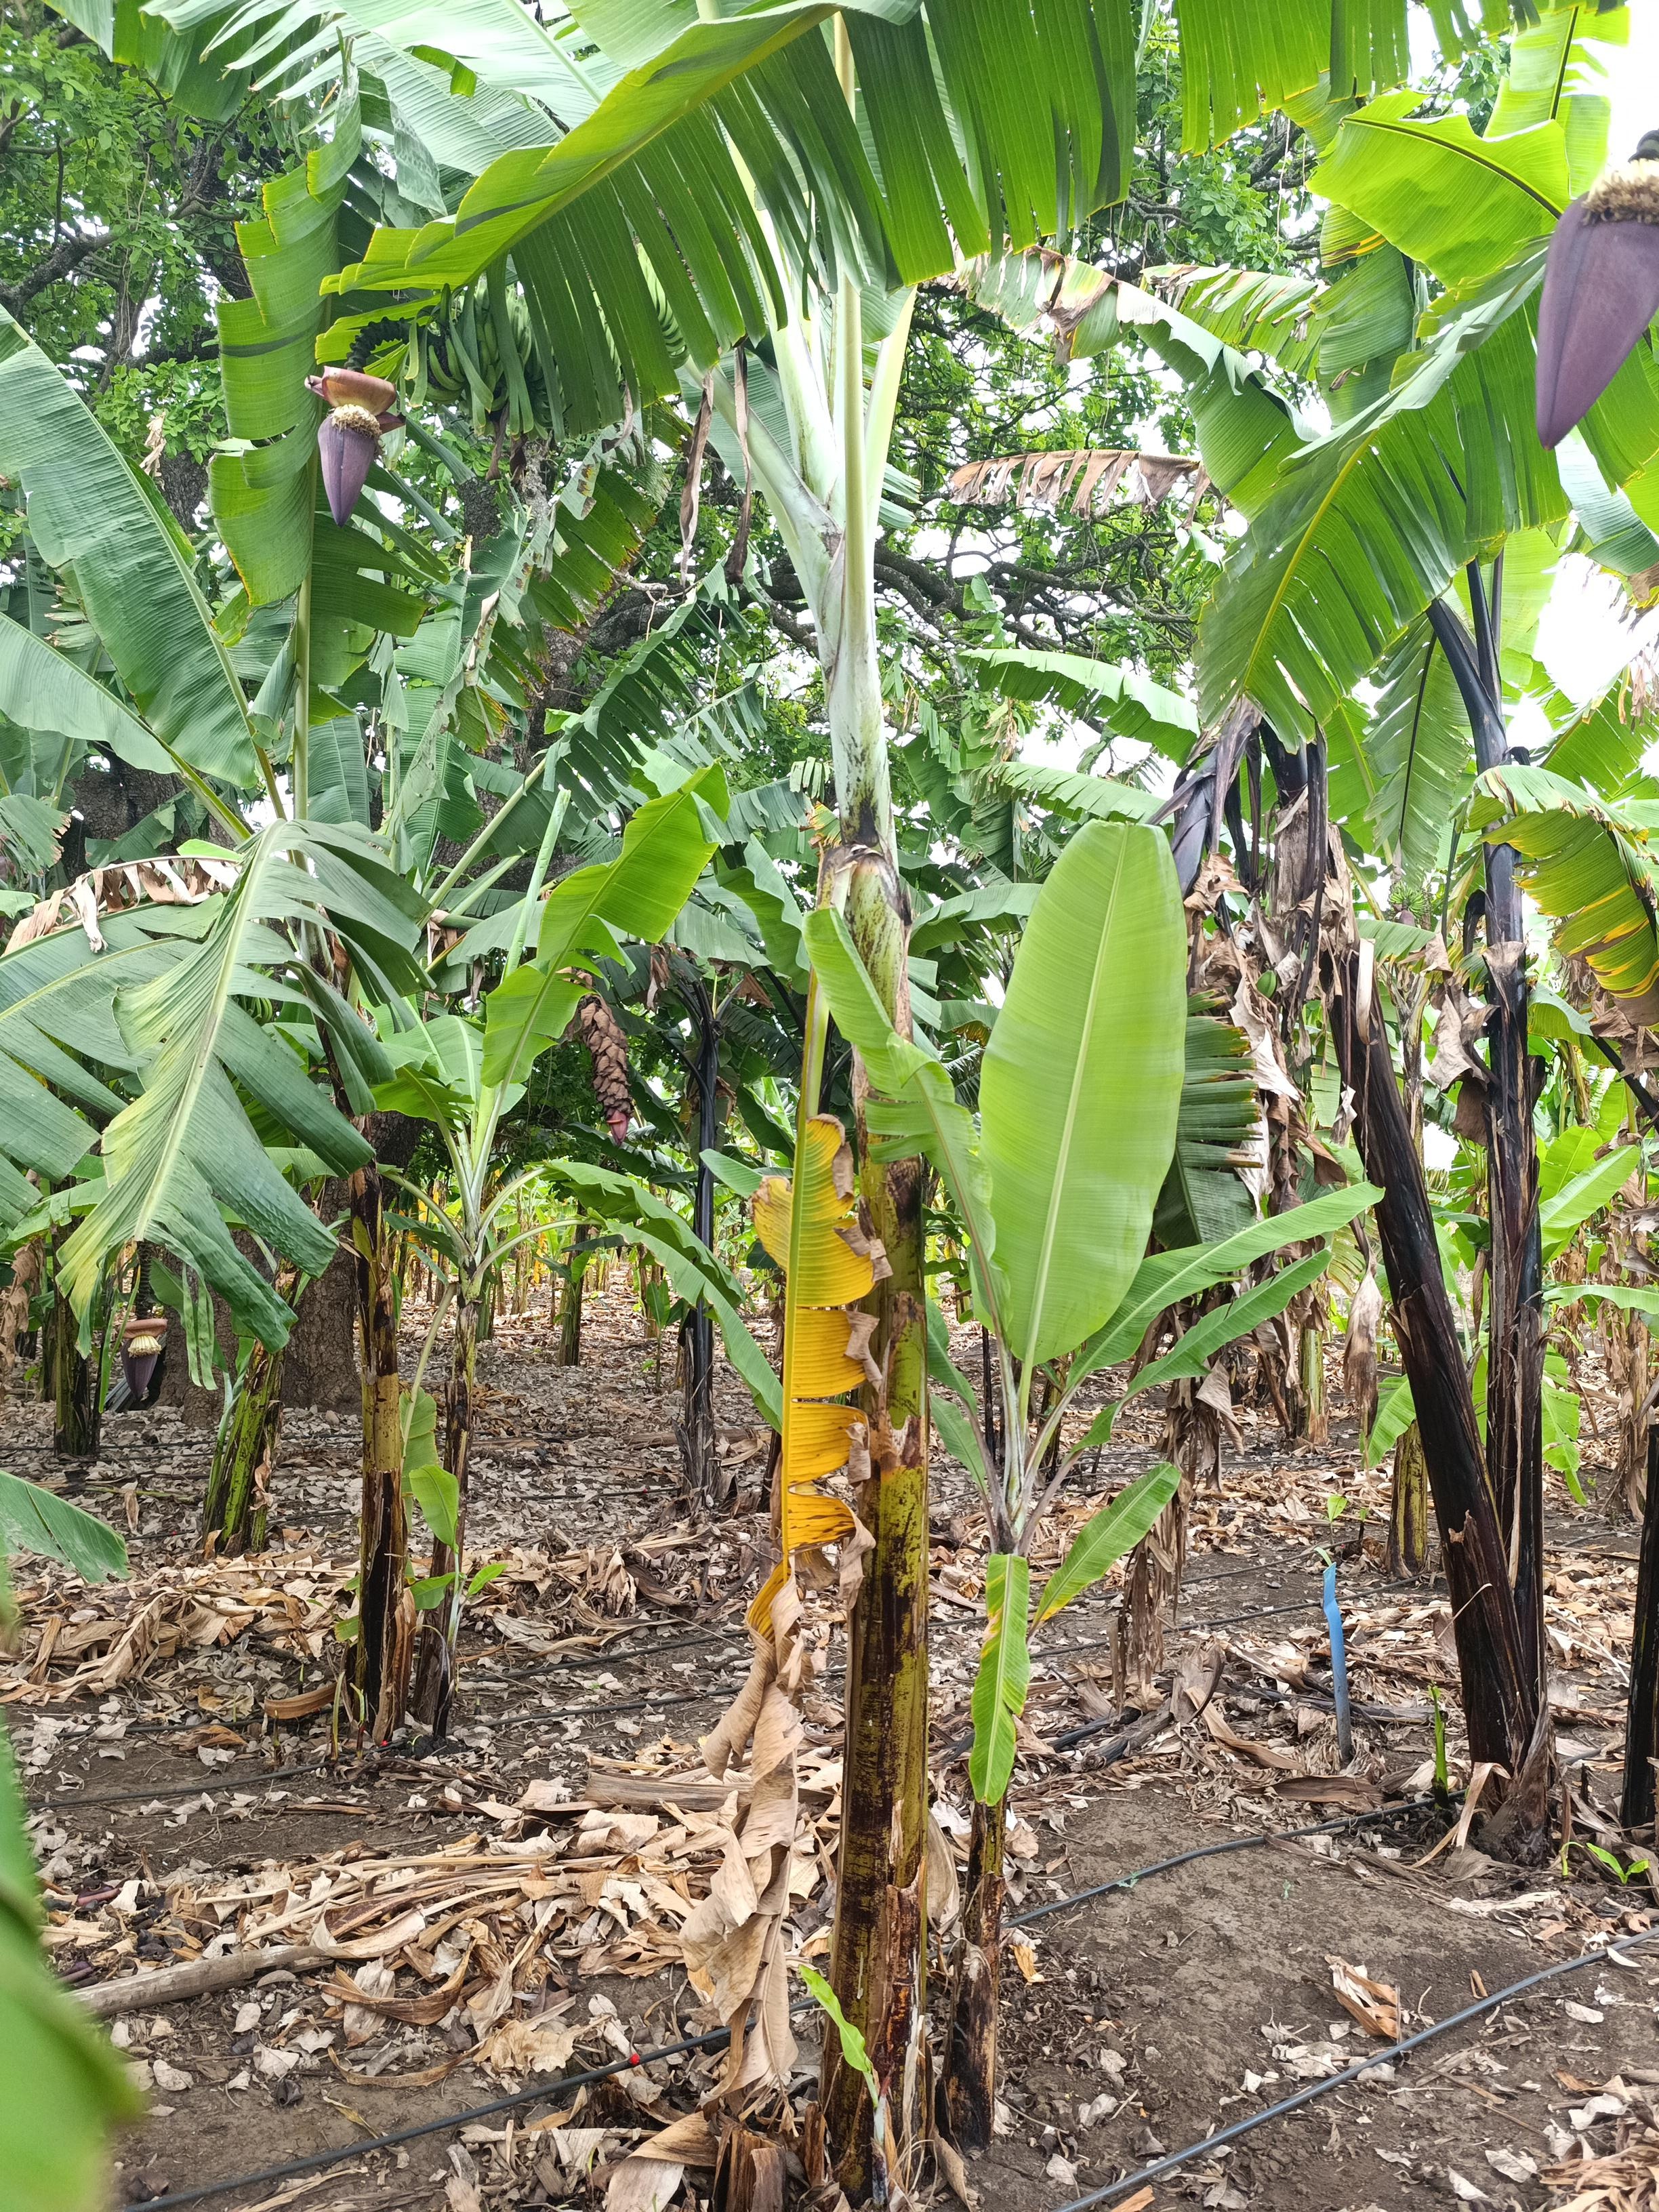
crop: banana
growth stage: development fruit
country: Tanzania
